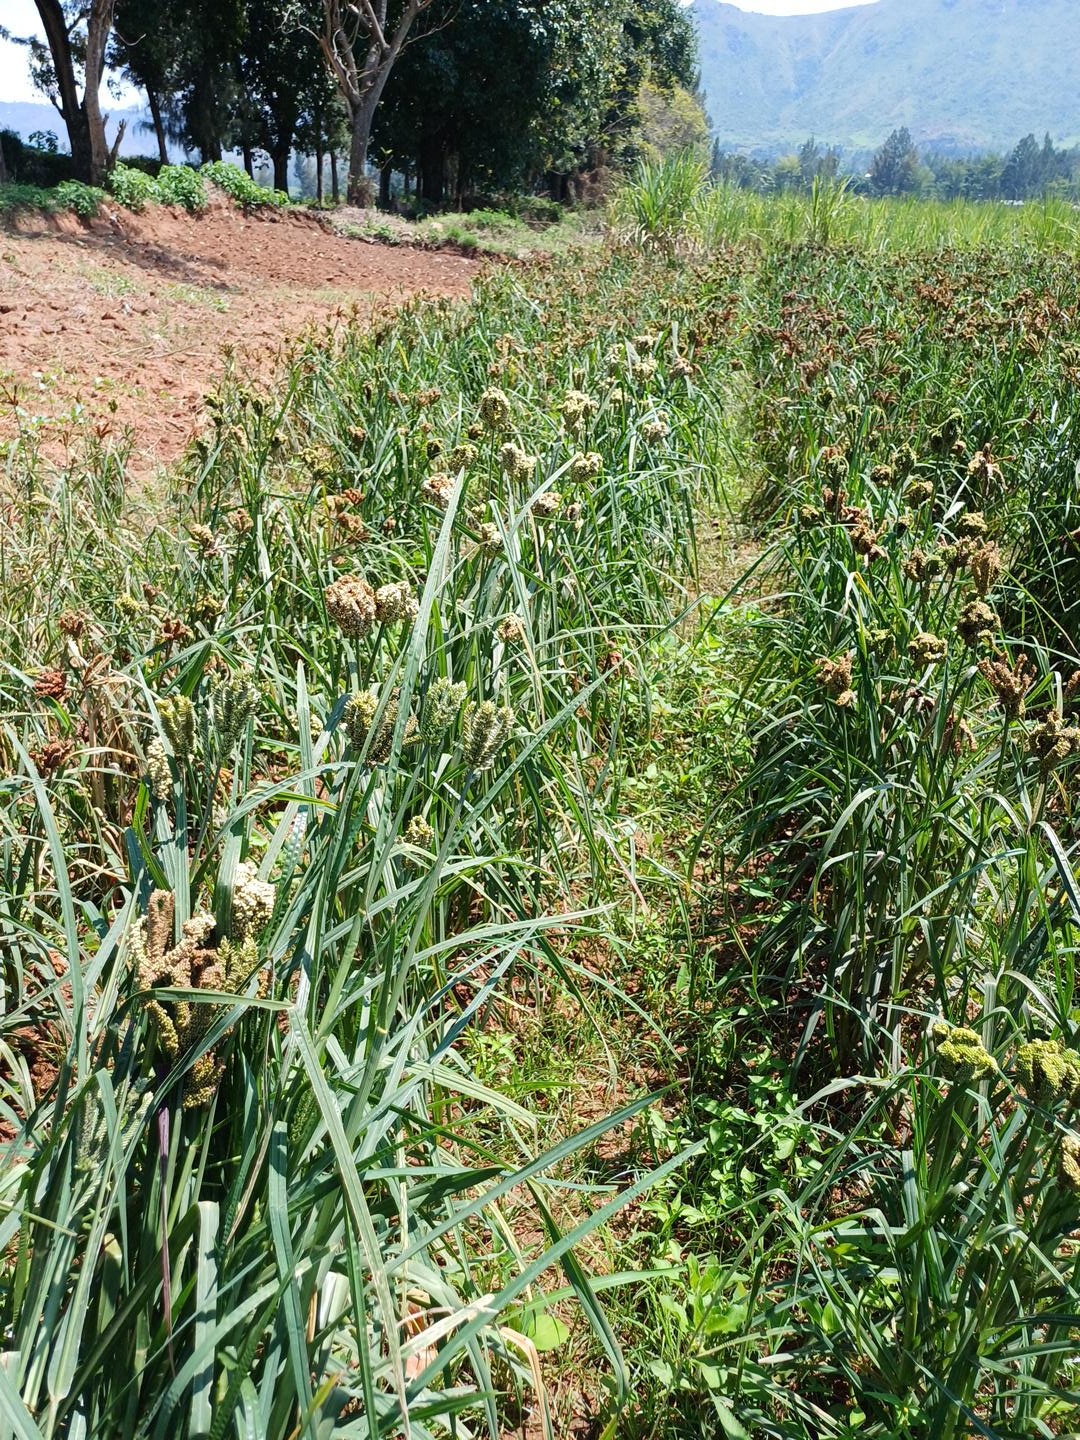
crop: finger millet
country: Kenya
